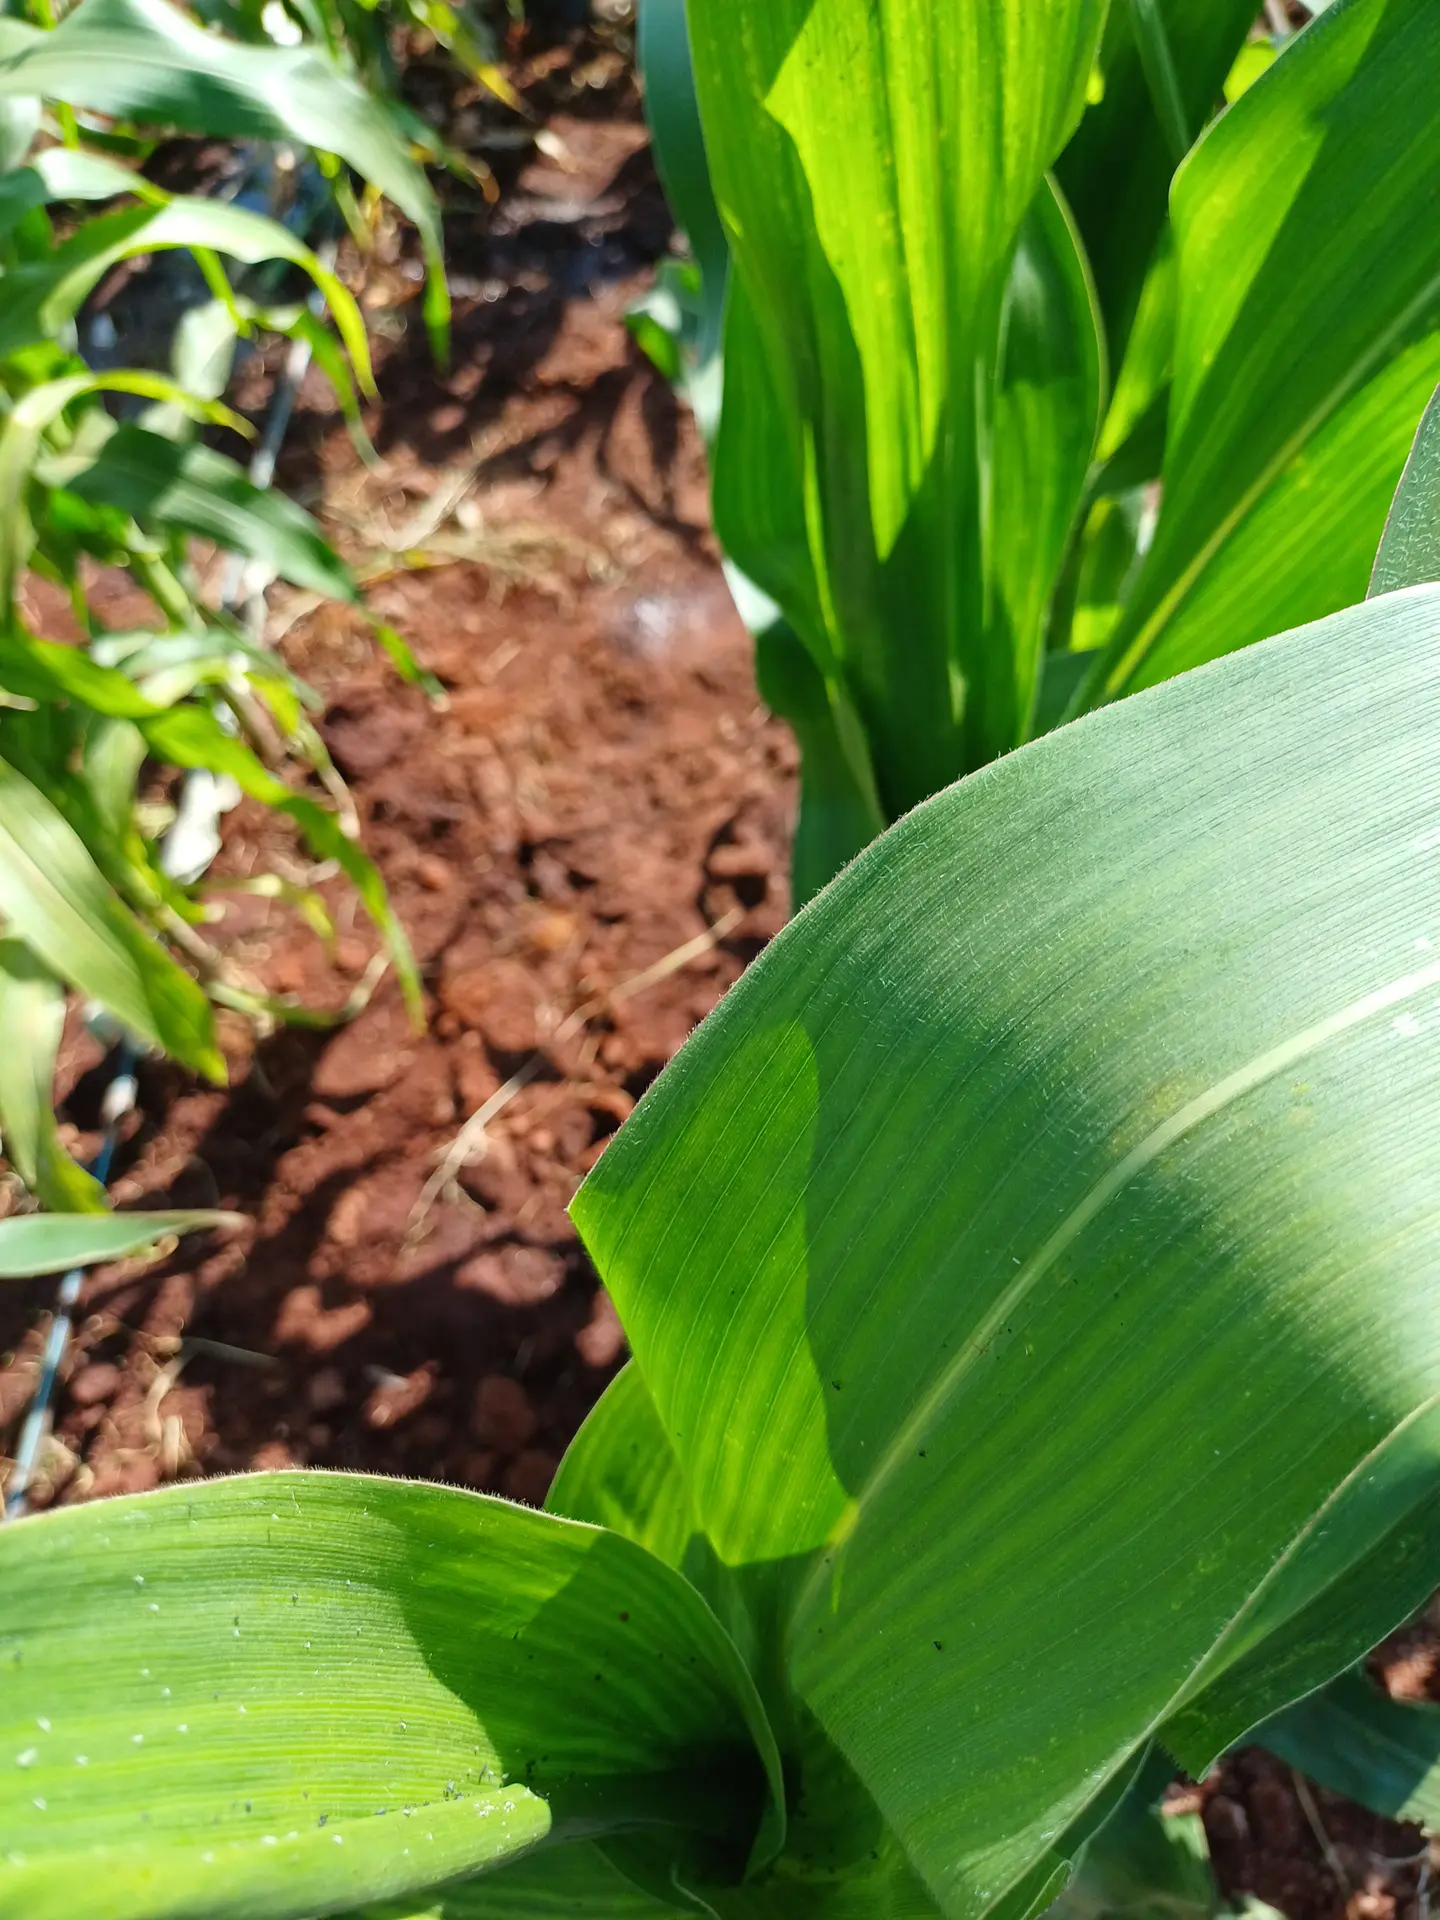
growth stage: vegetative
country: Kenya
